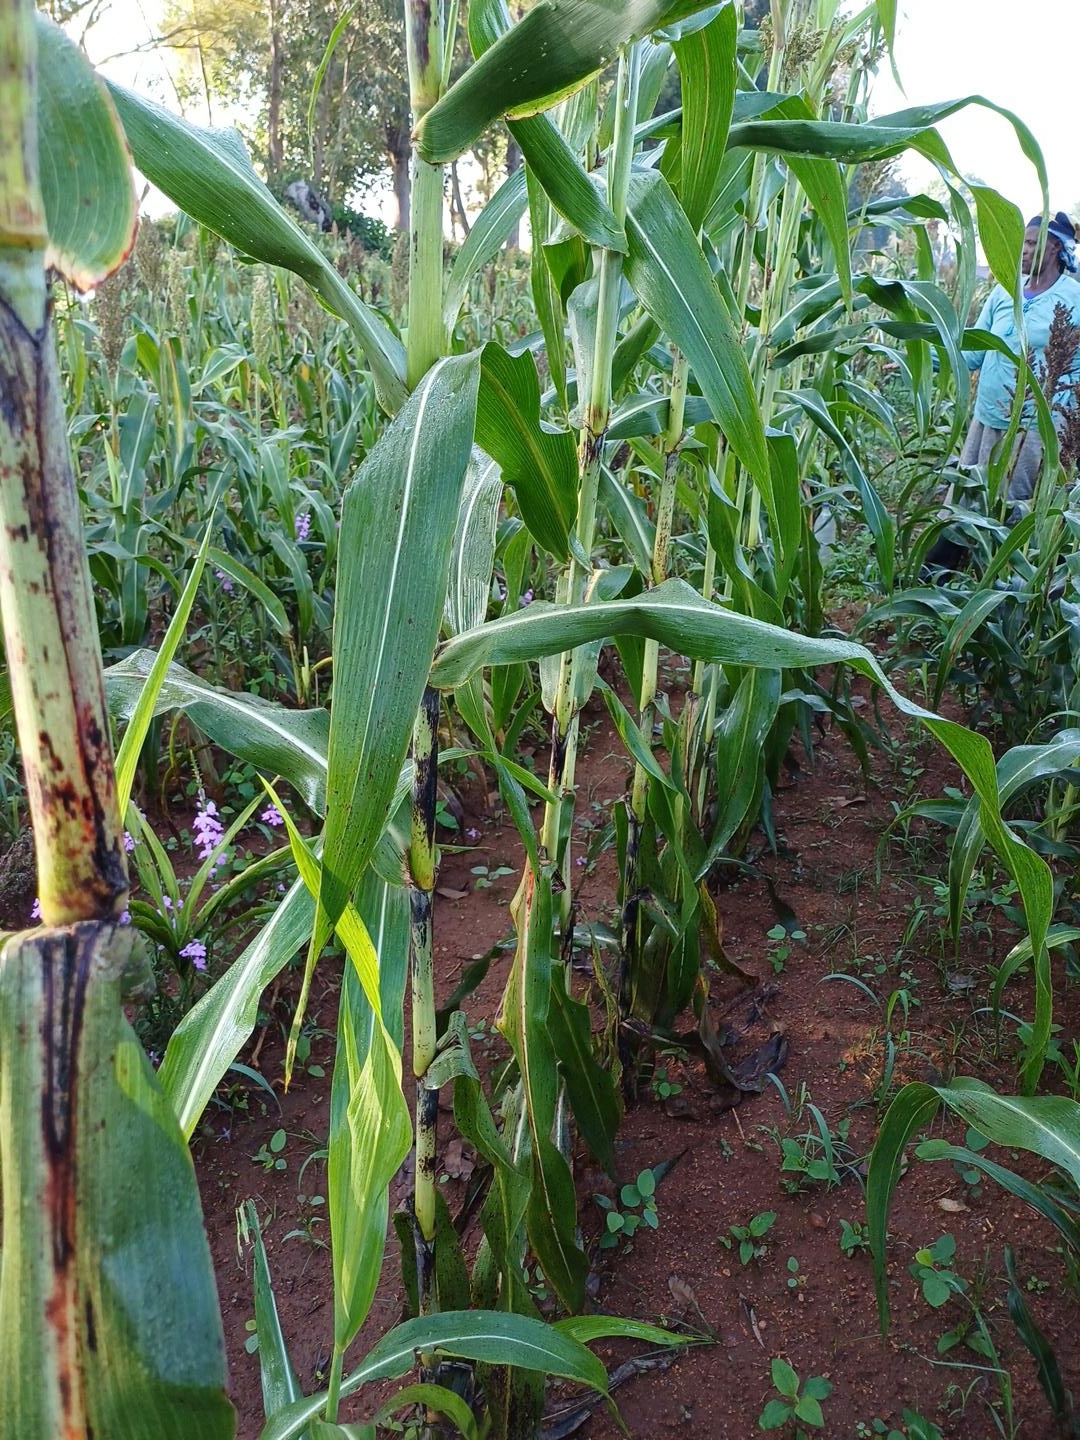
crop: sorghum
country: Kenya
